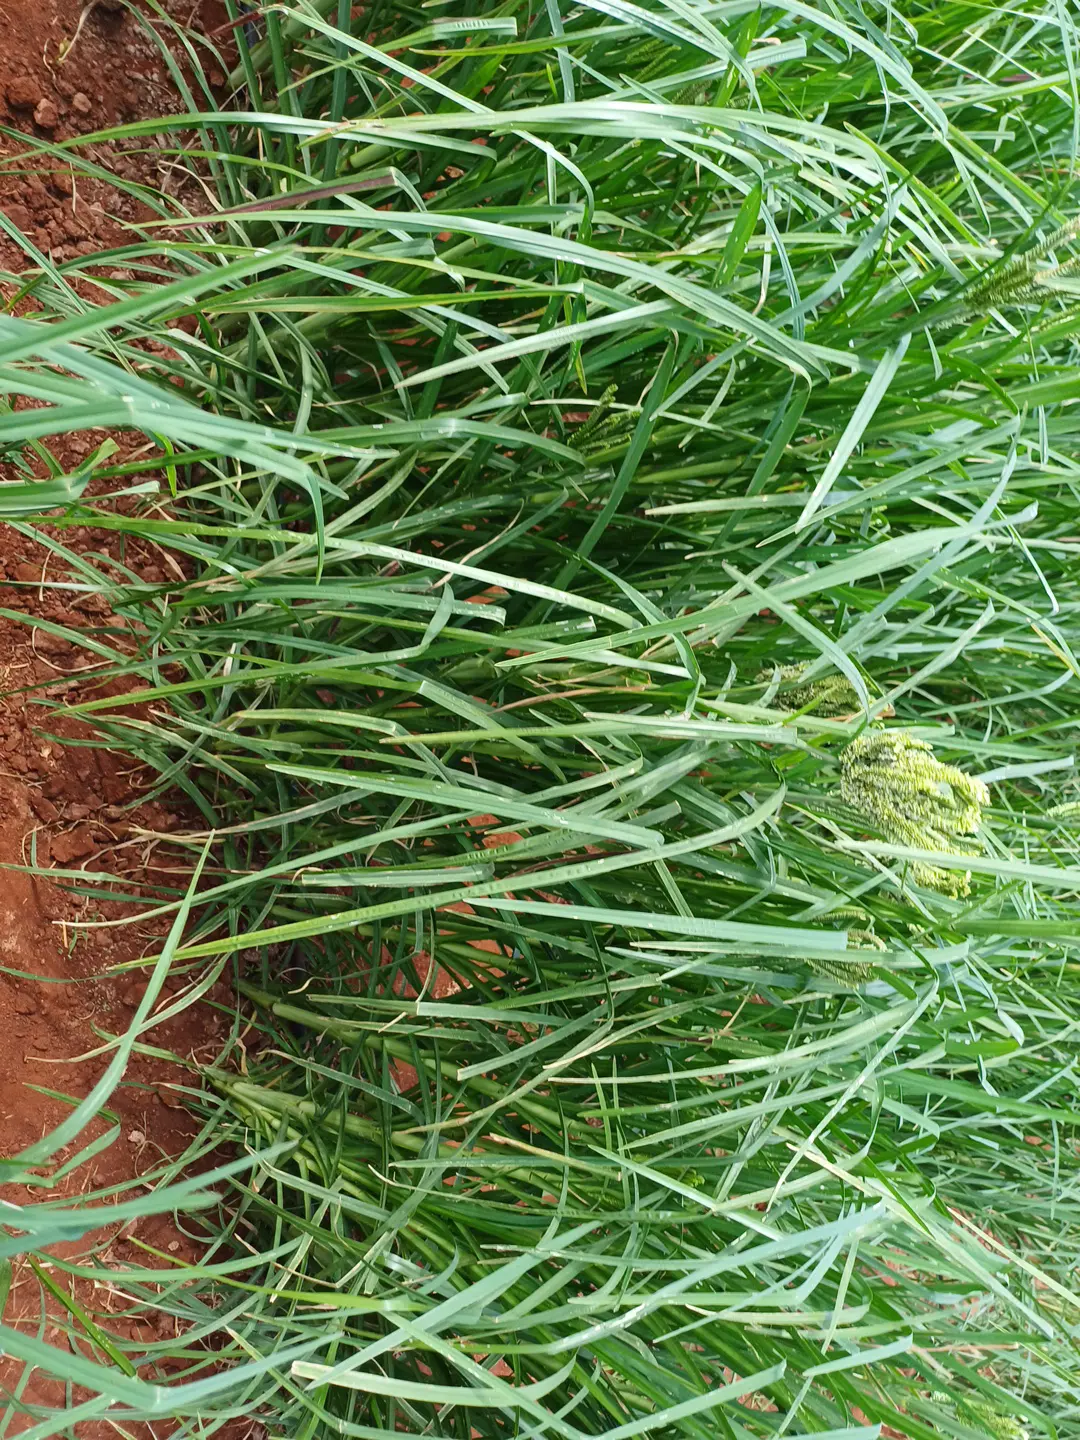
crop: finger millet
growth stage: flowering
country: Kenya
